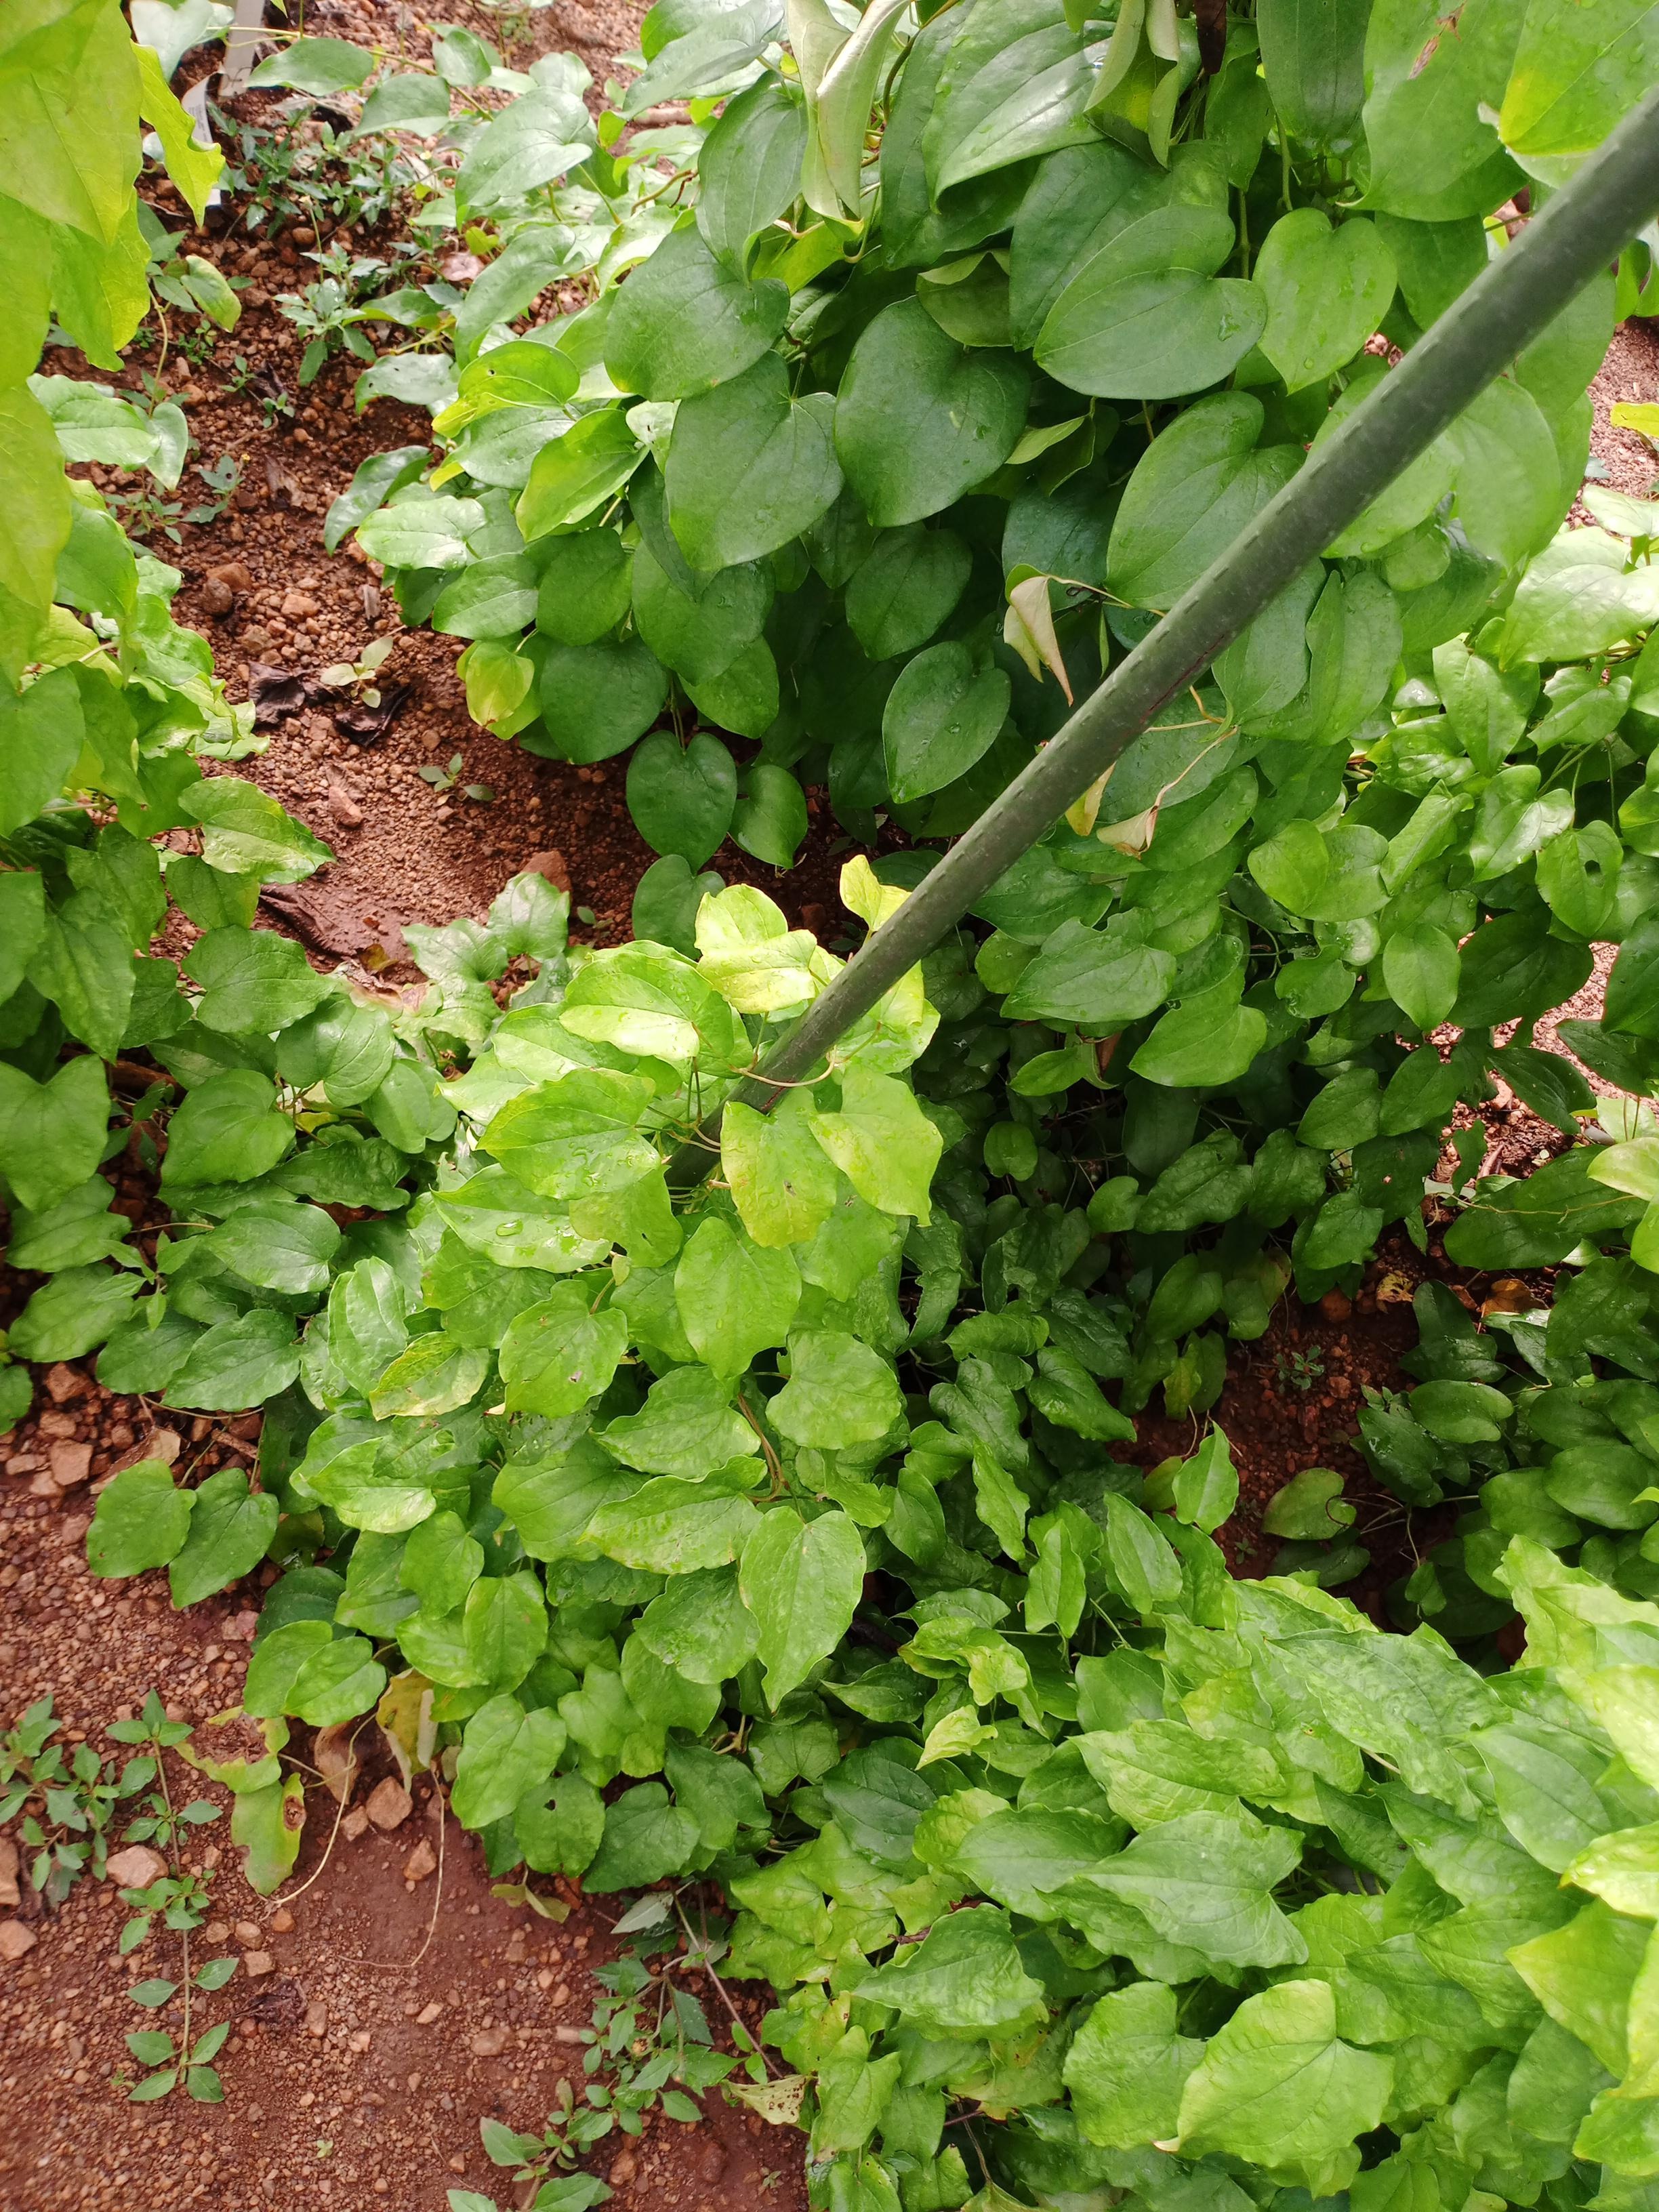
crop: yam
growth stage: vegetative
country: Nigeria
